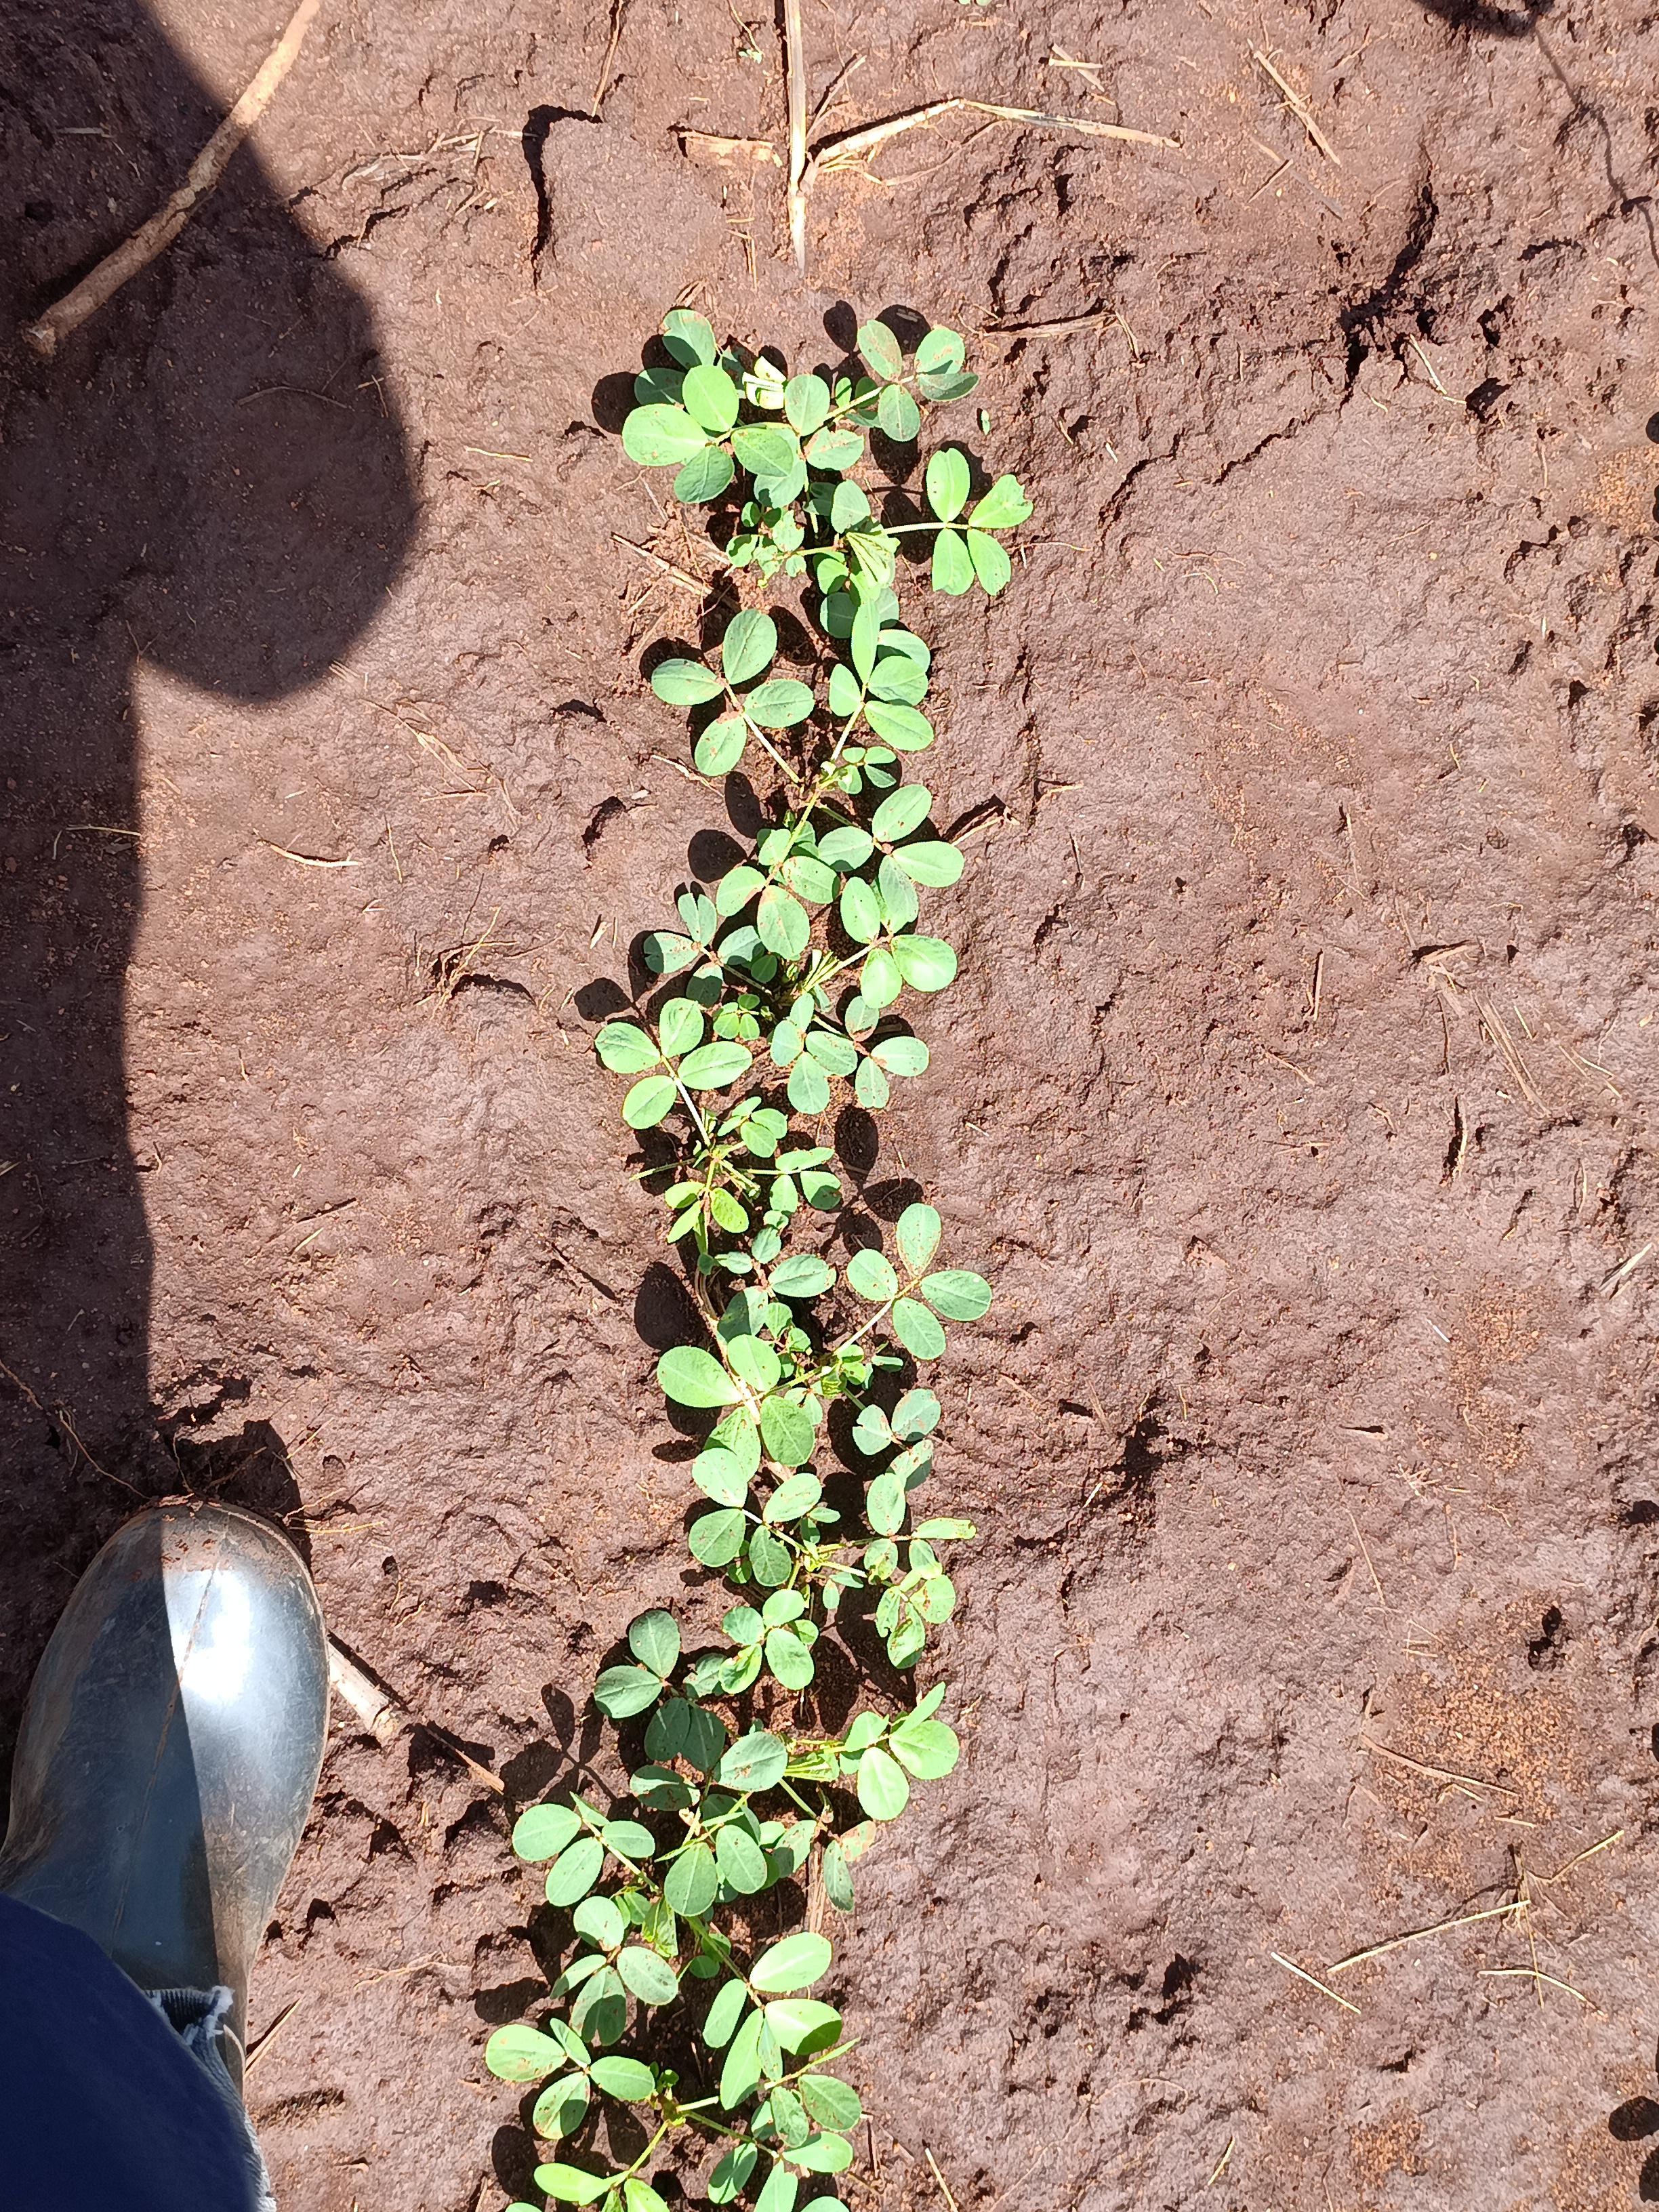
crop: groundnut
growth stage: vegetative
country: Kenya
